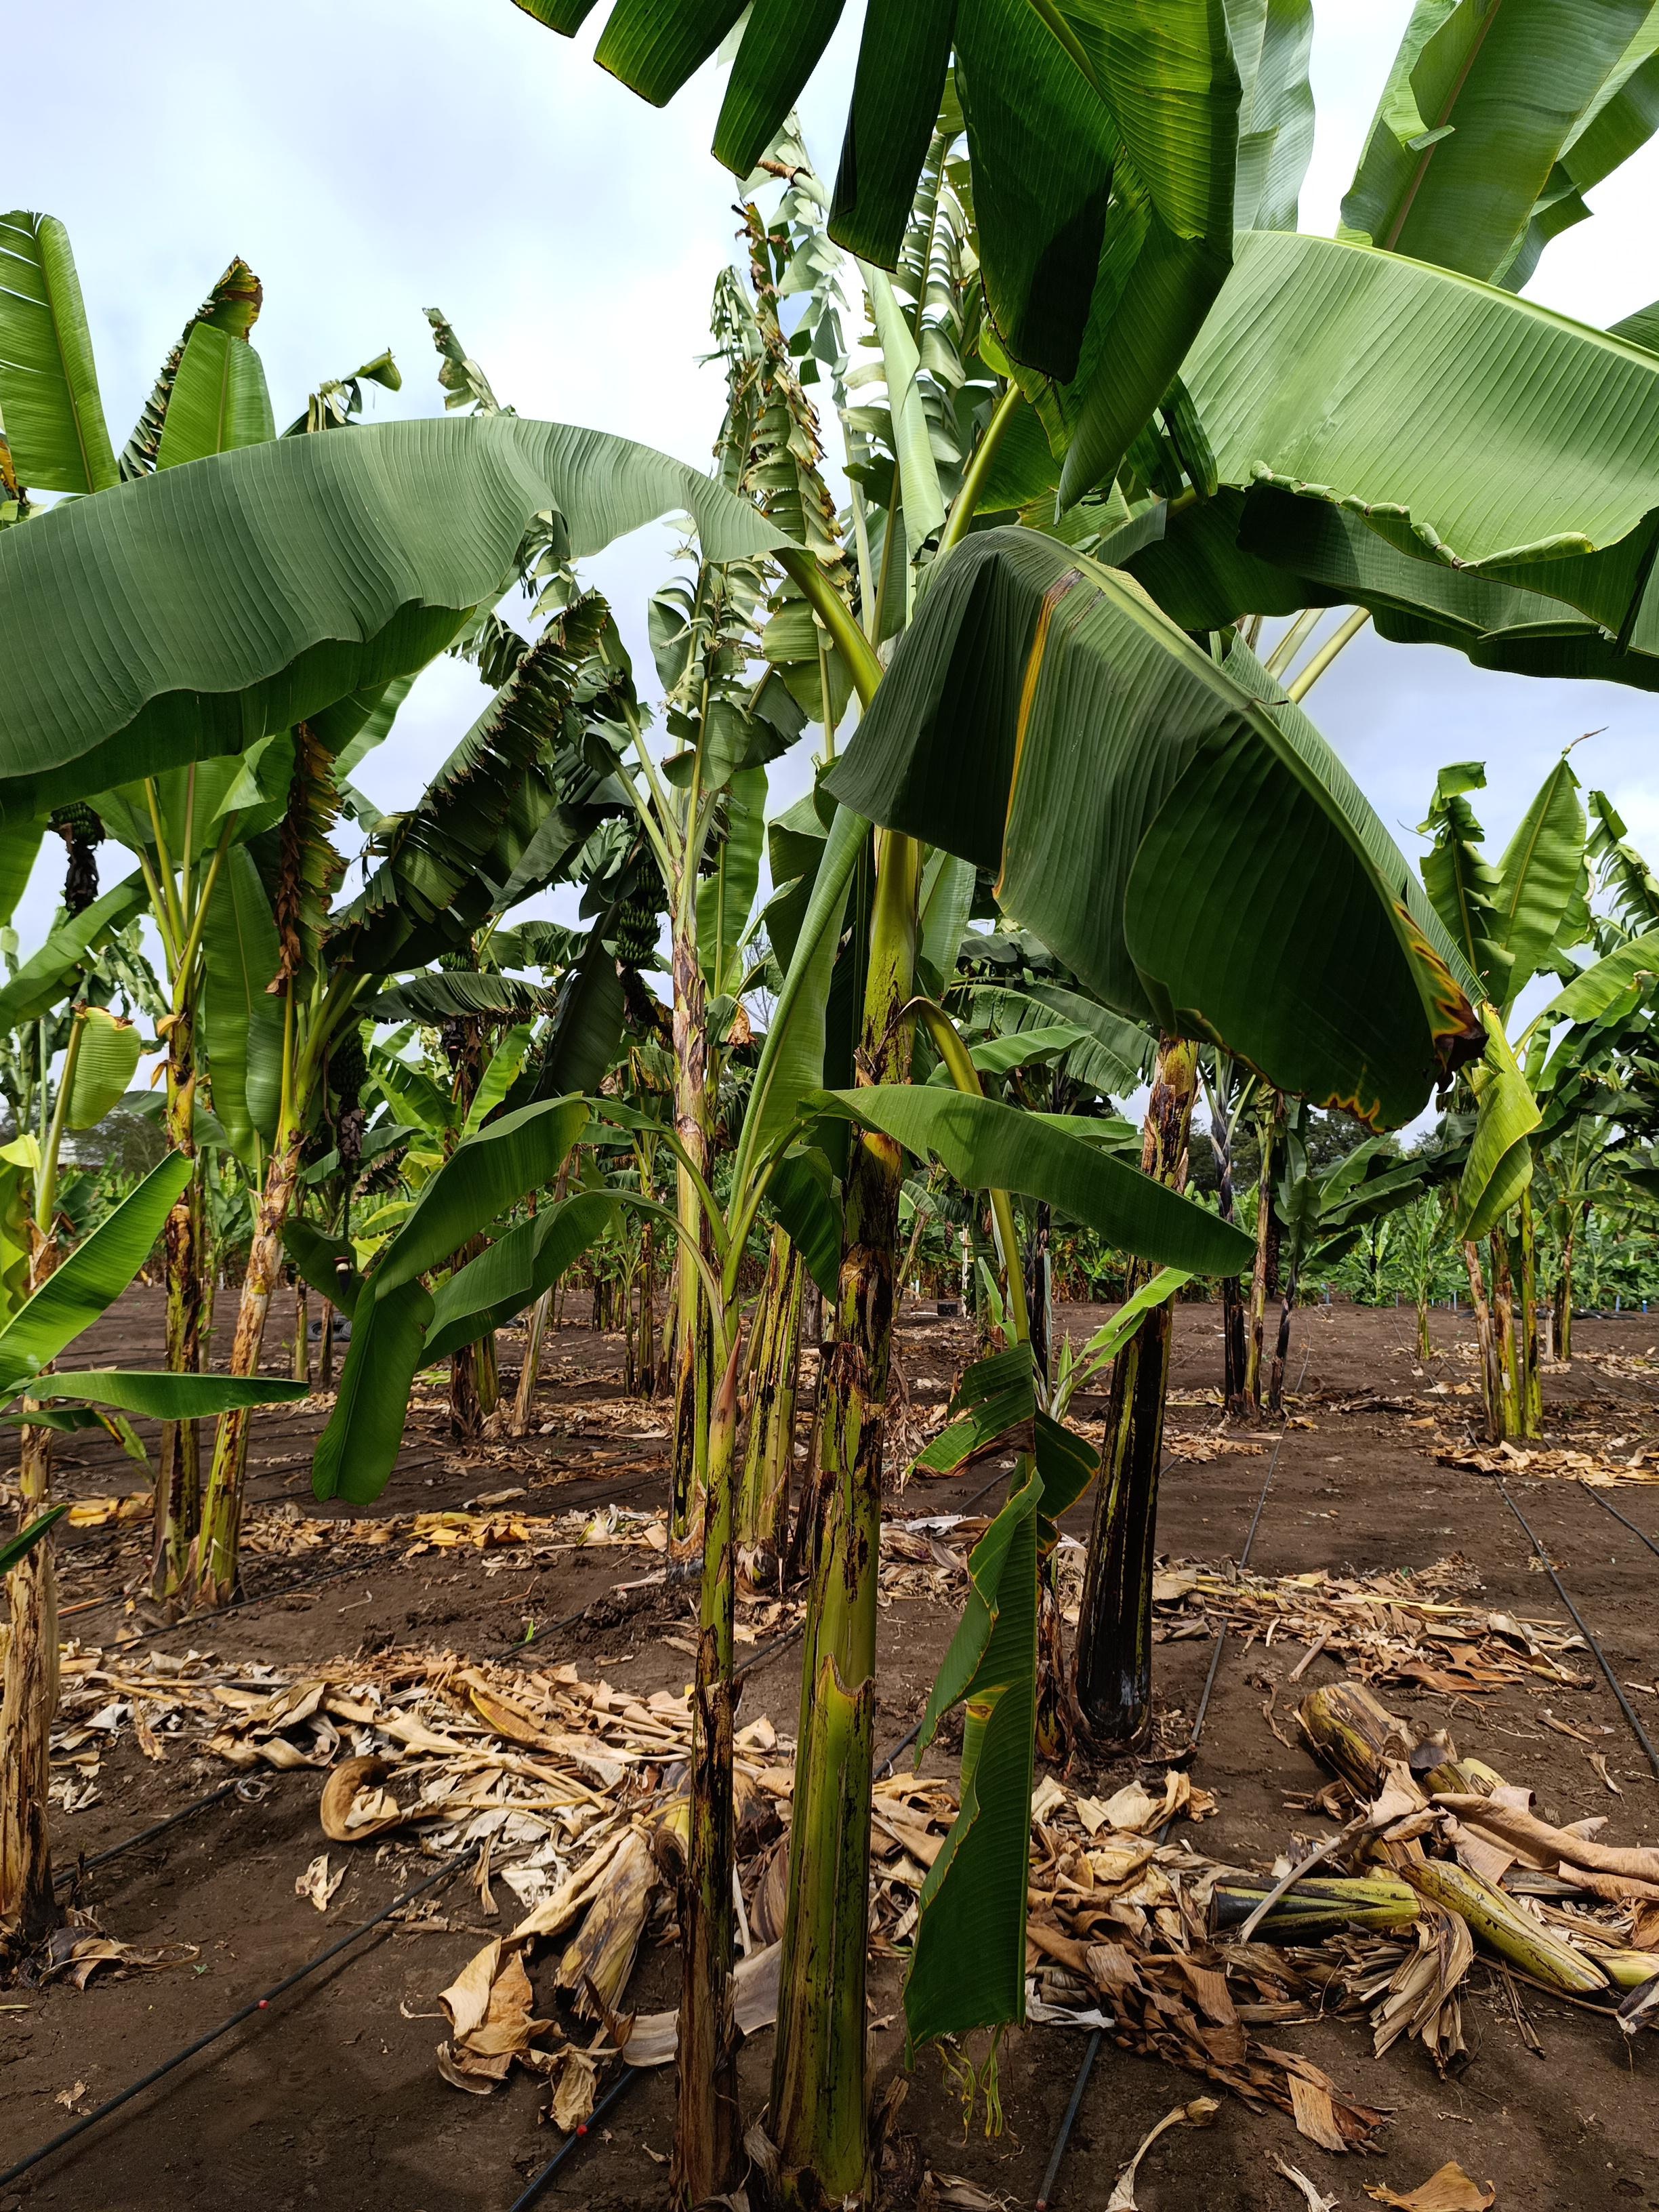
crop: banana
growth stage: vegetative
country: Tanzania
